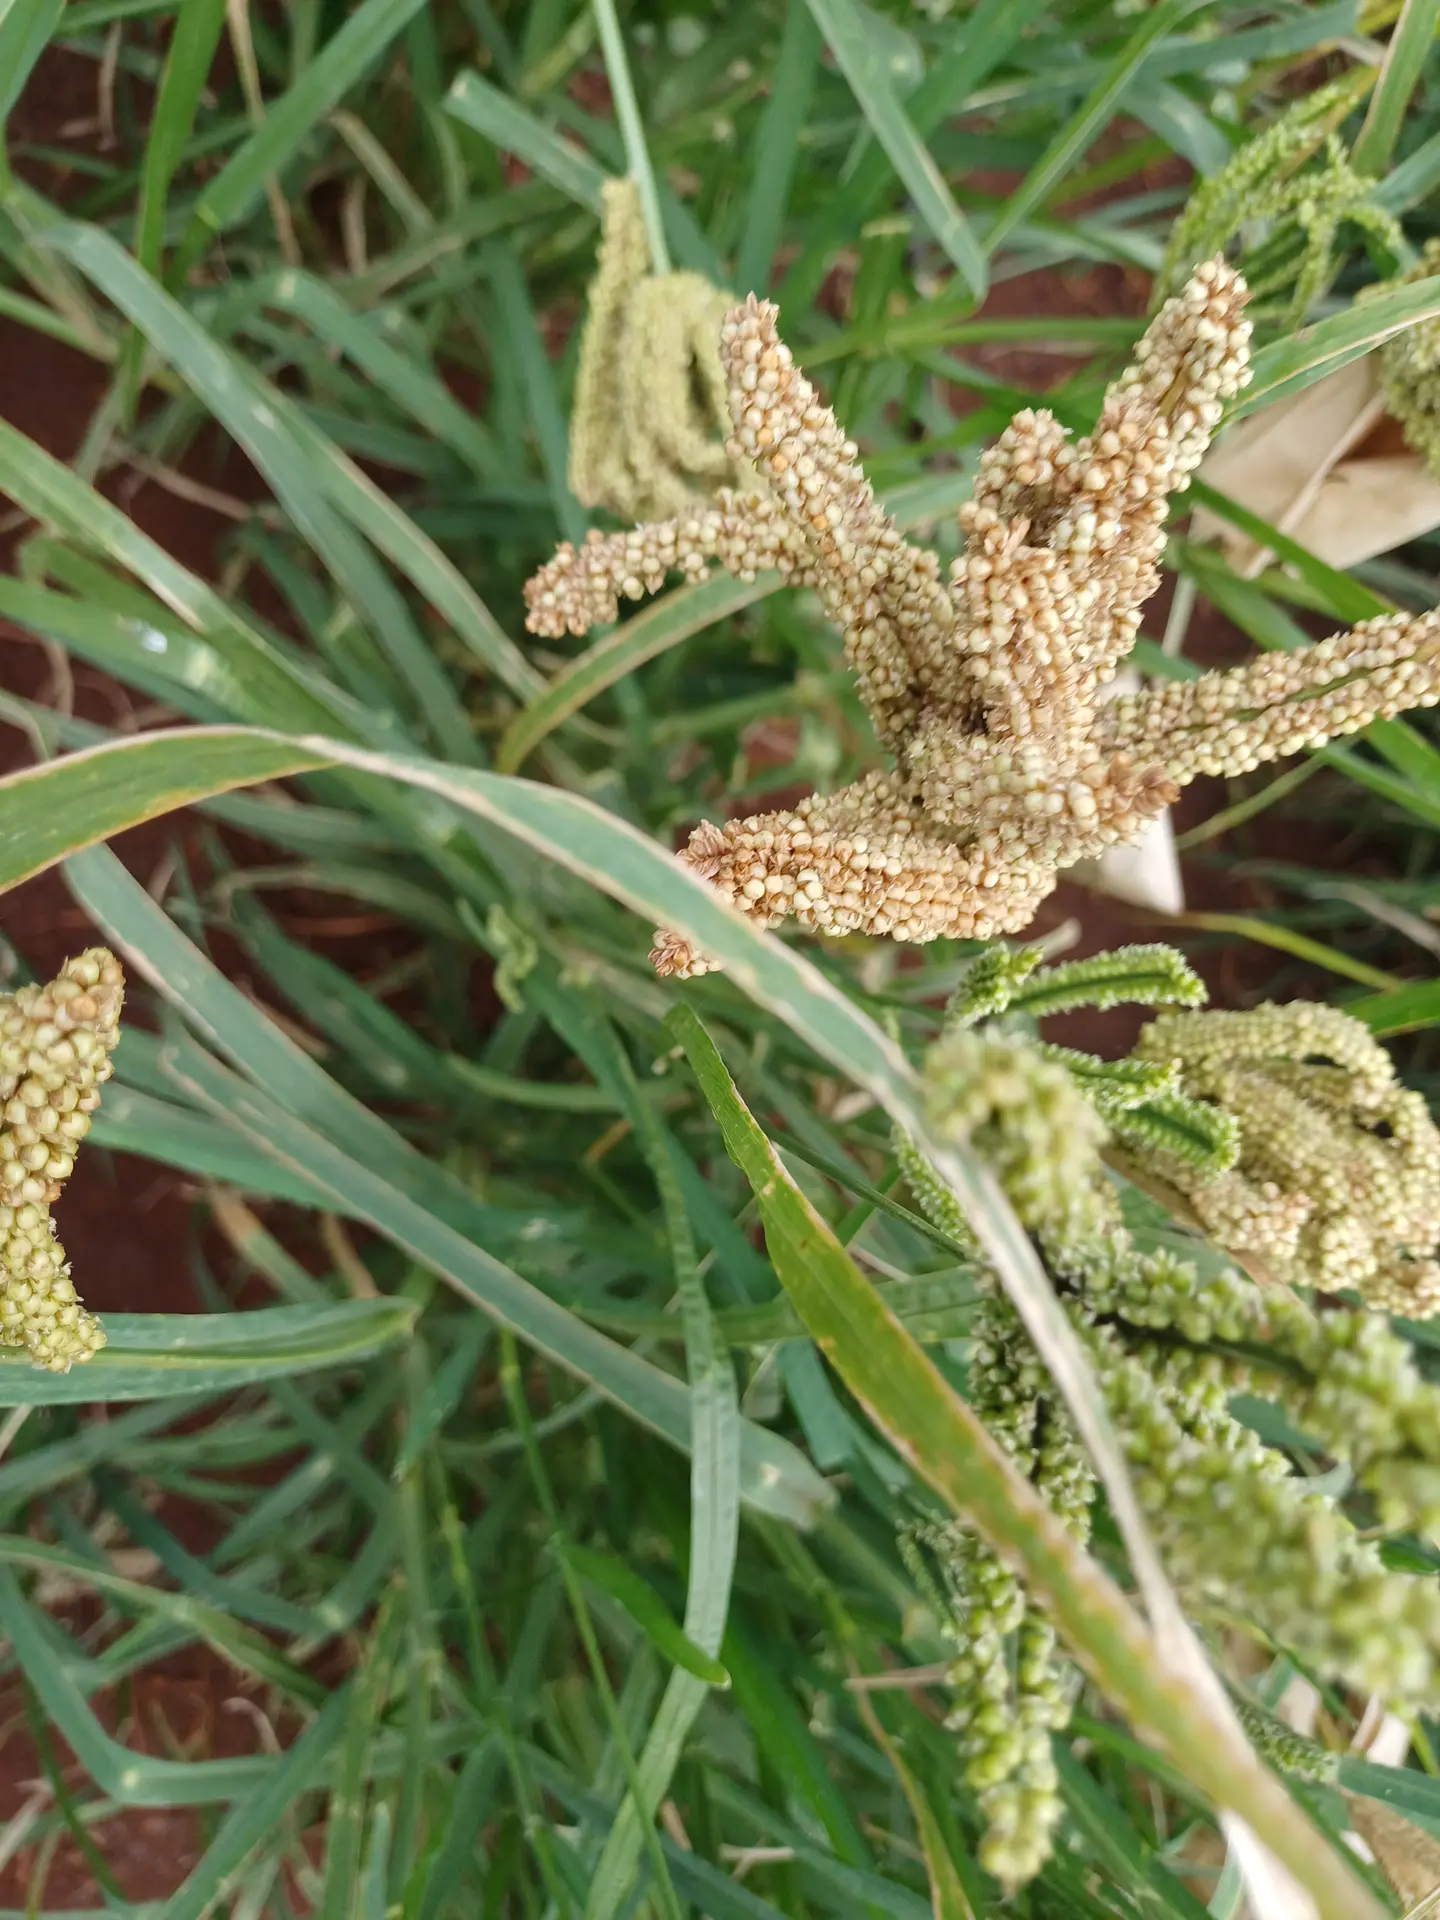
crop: finger millet
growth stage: filling grain
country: Kenya
